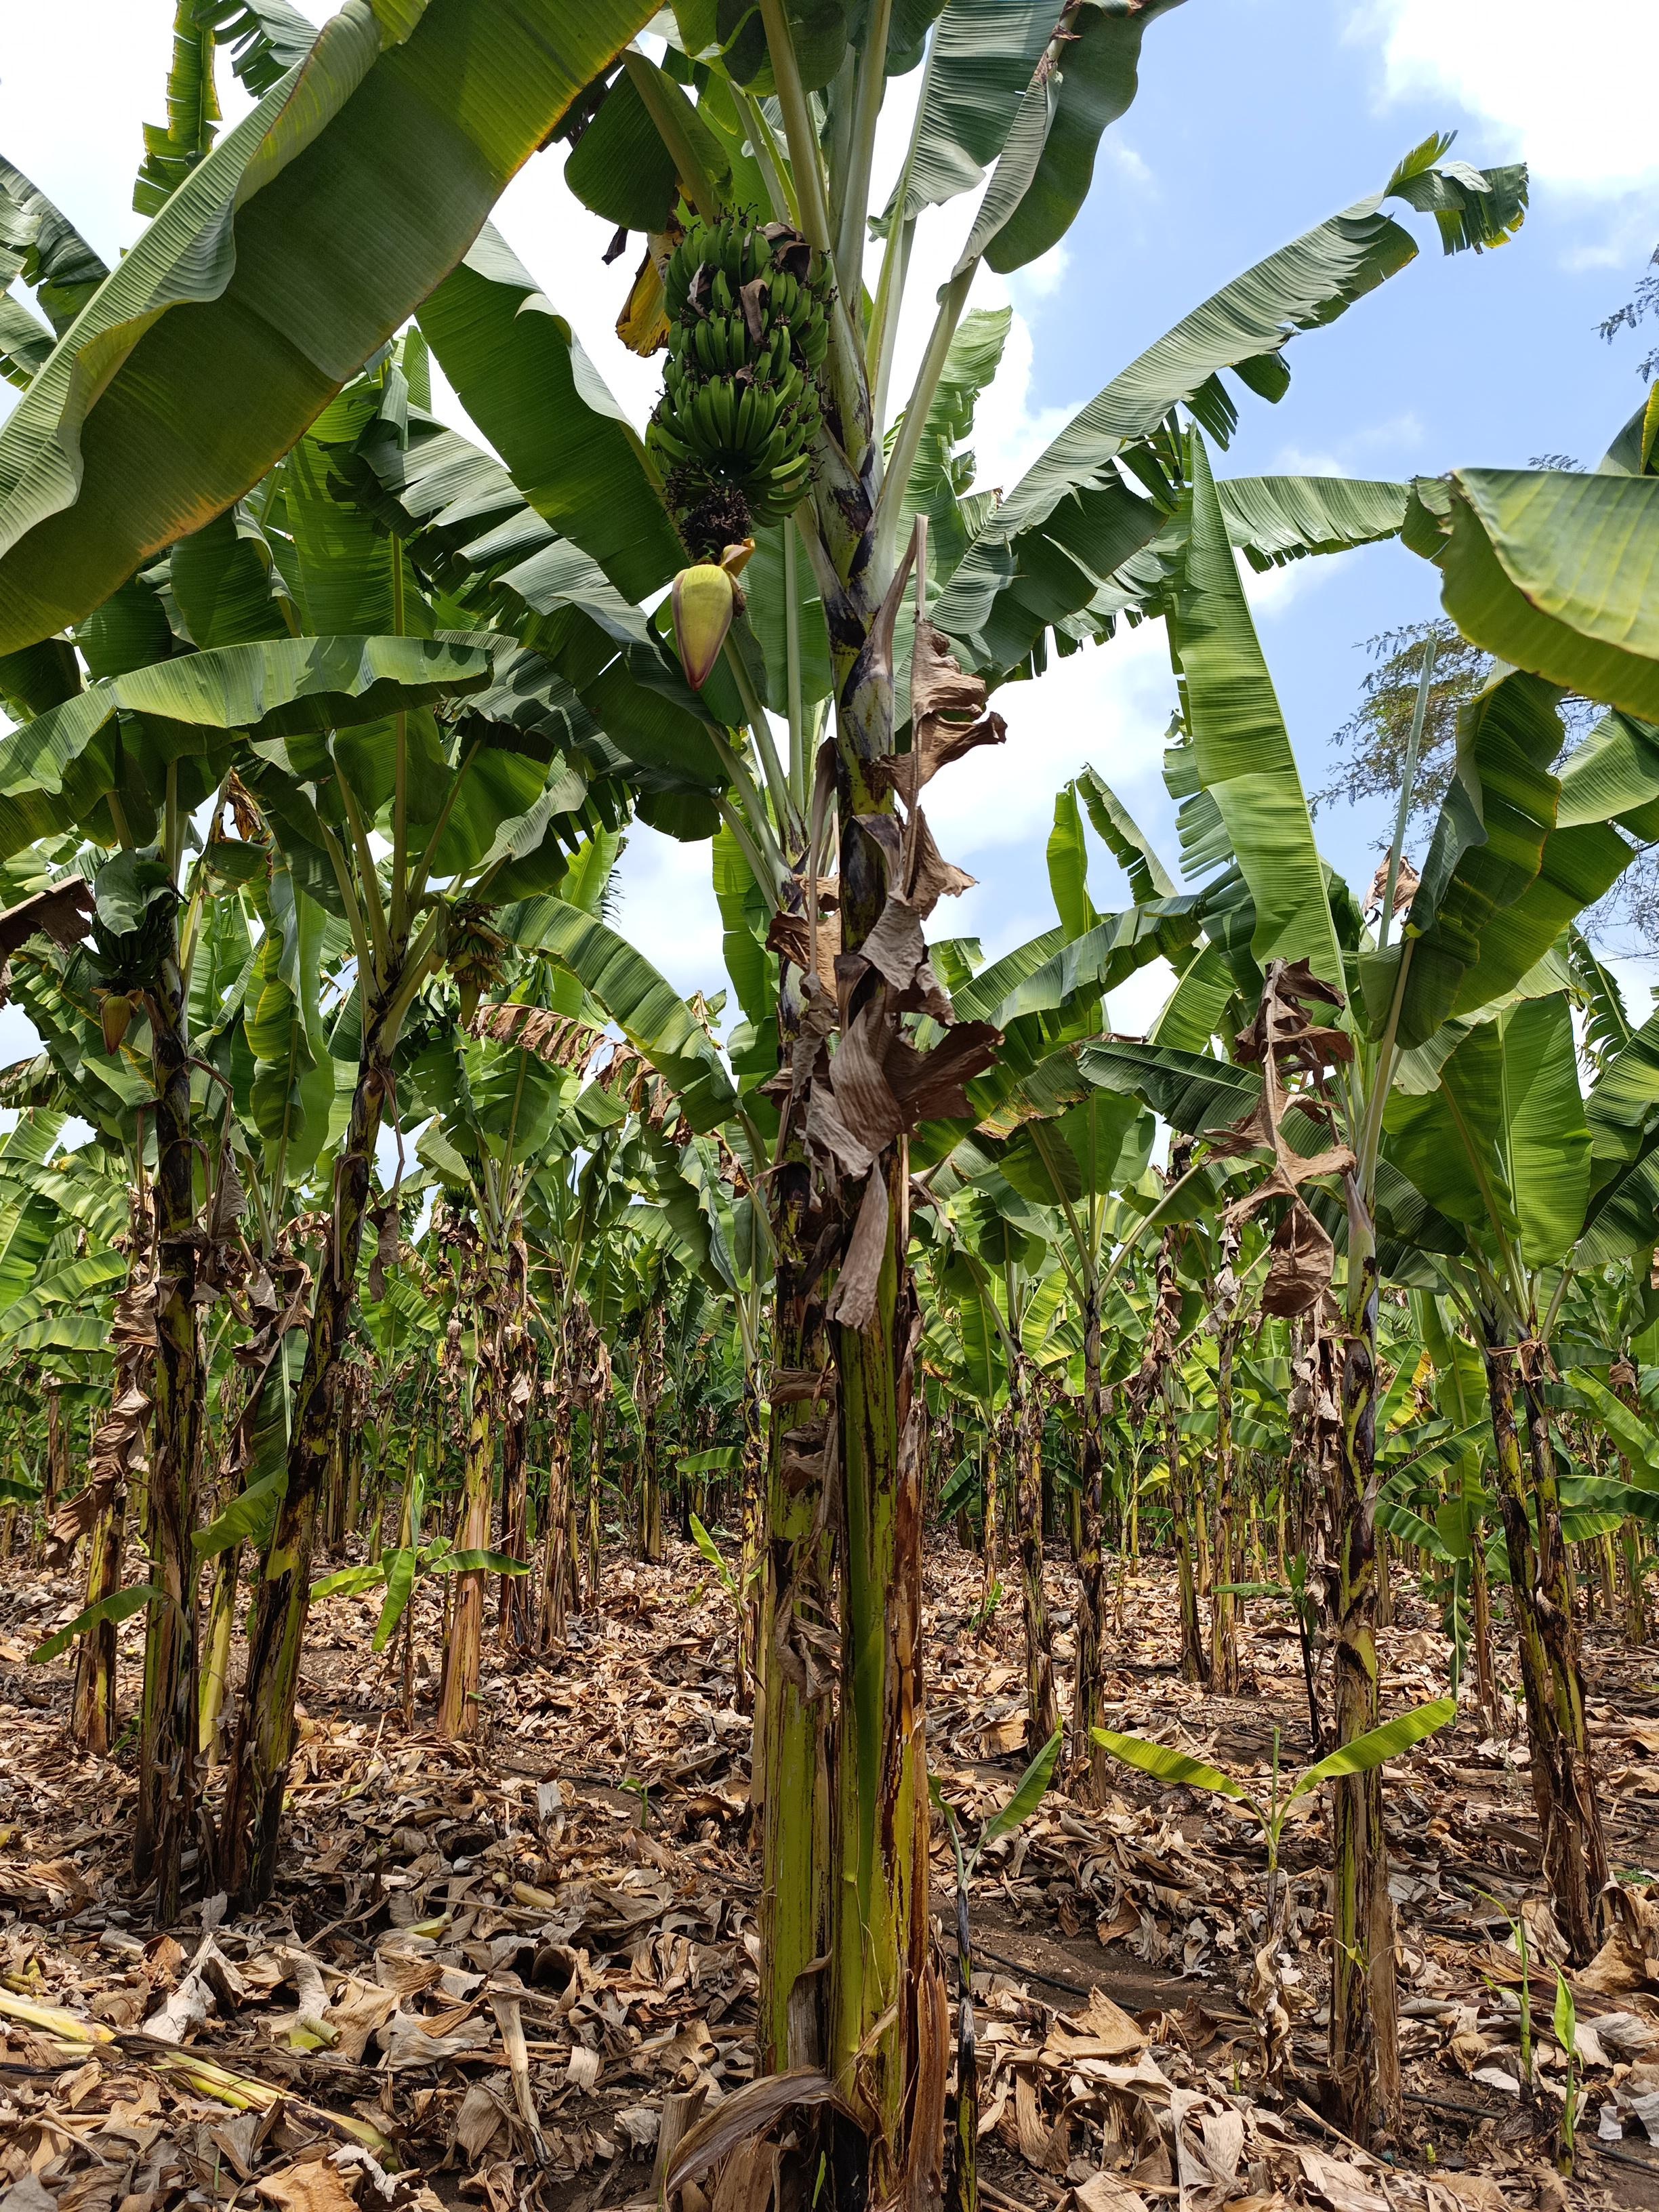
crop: banana
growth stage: development fruit
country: Tanzania
